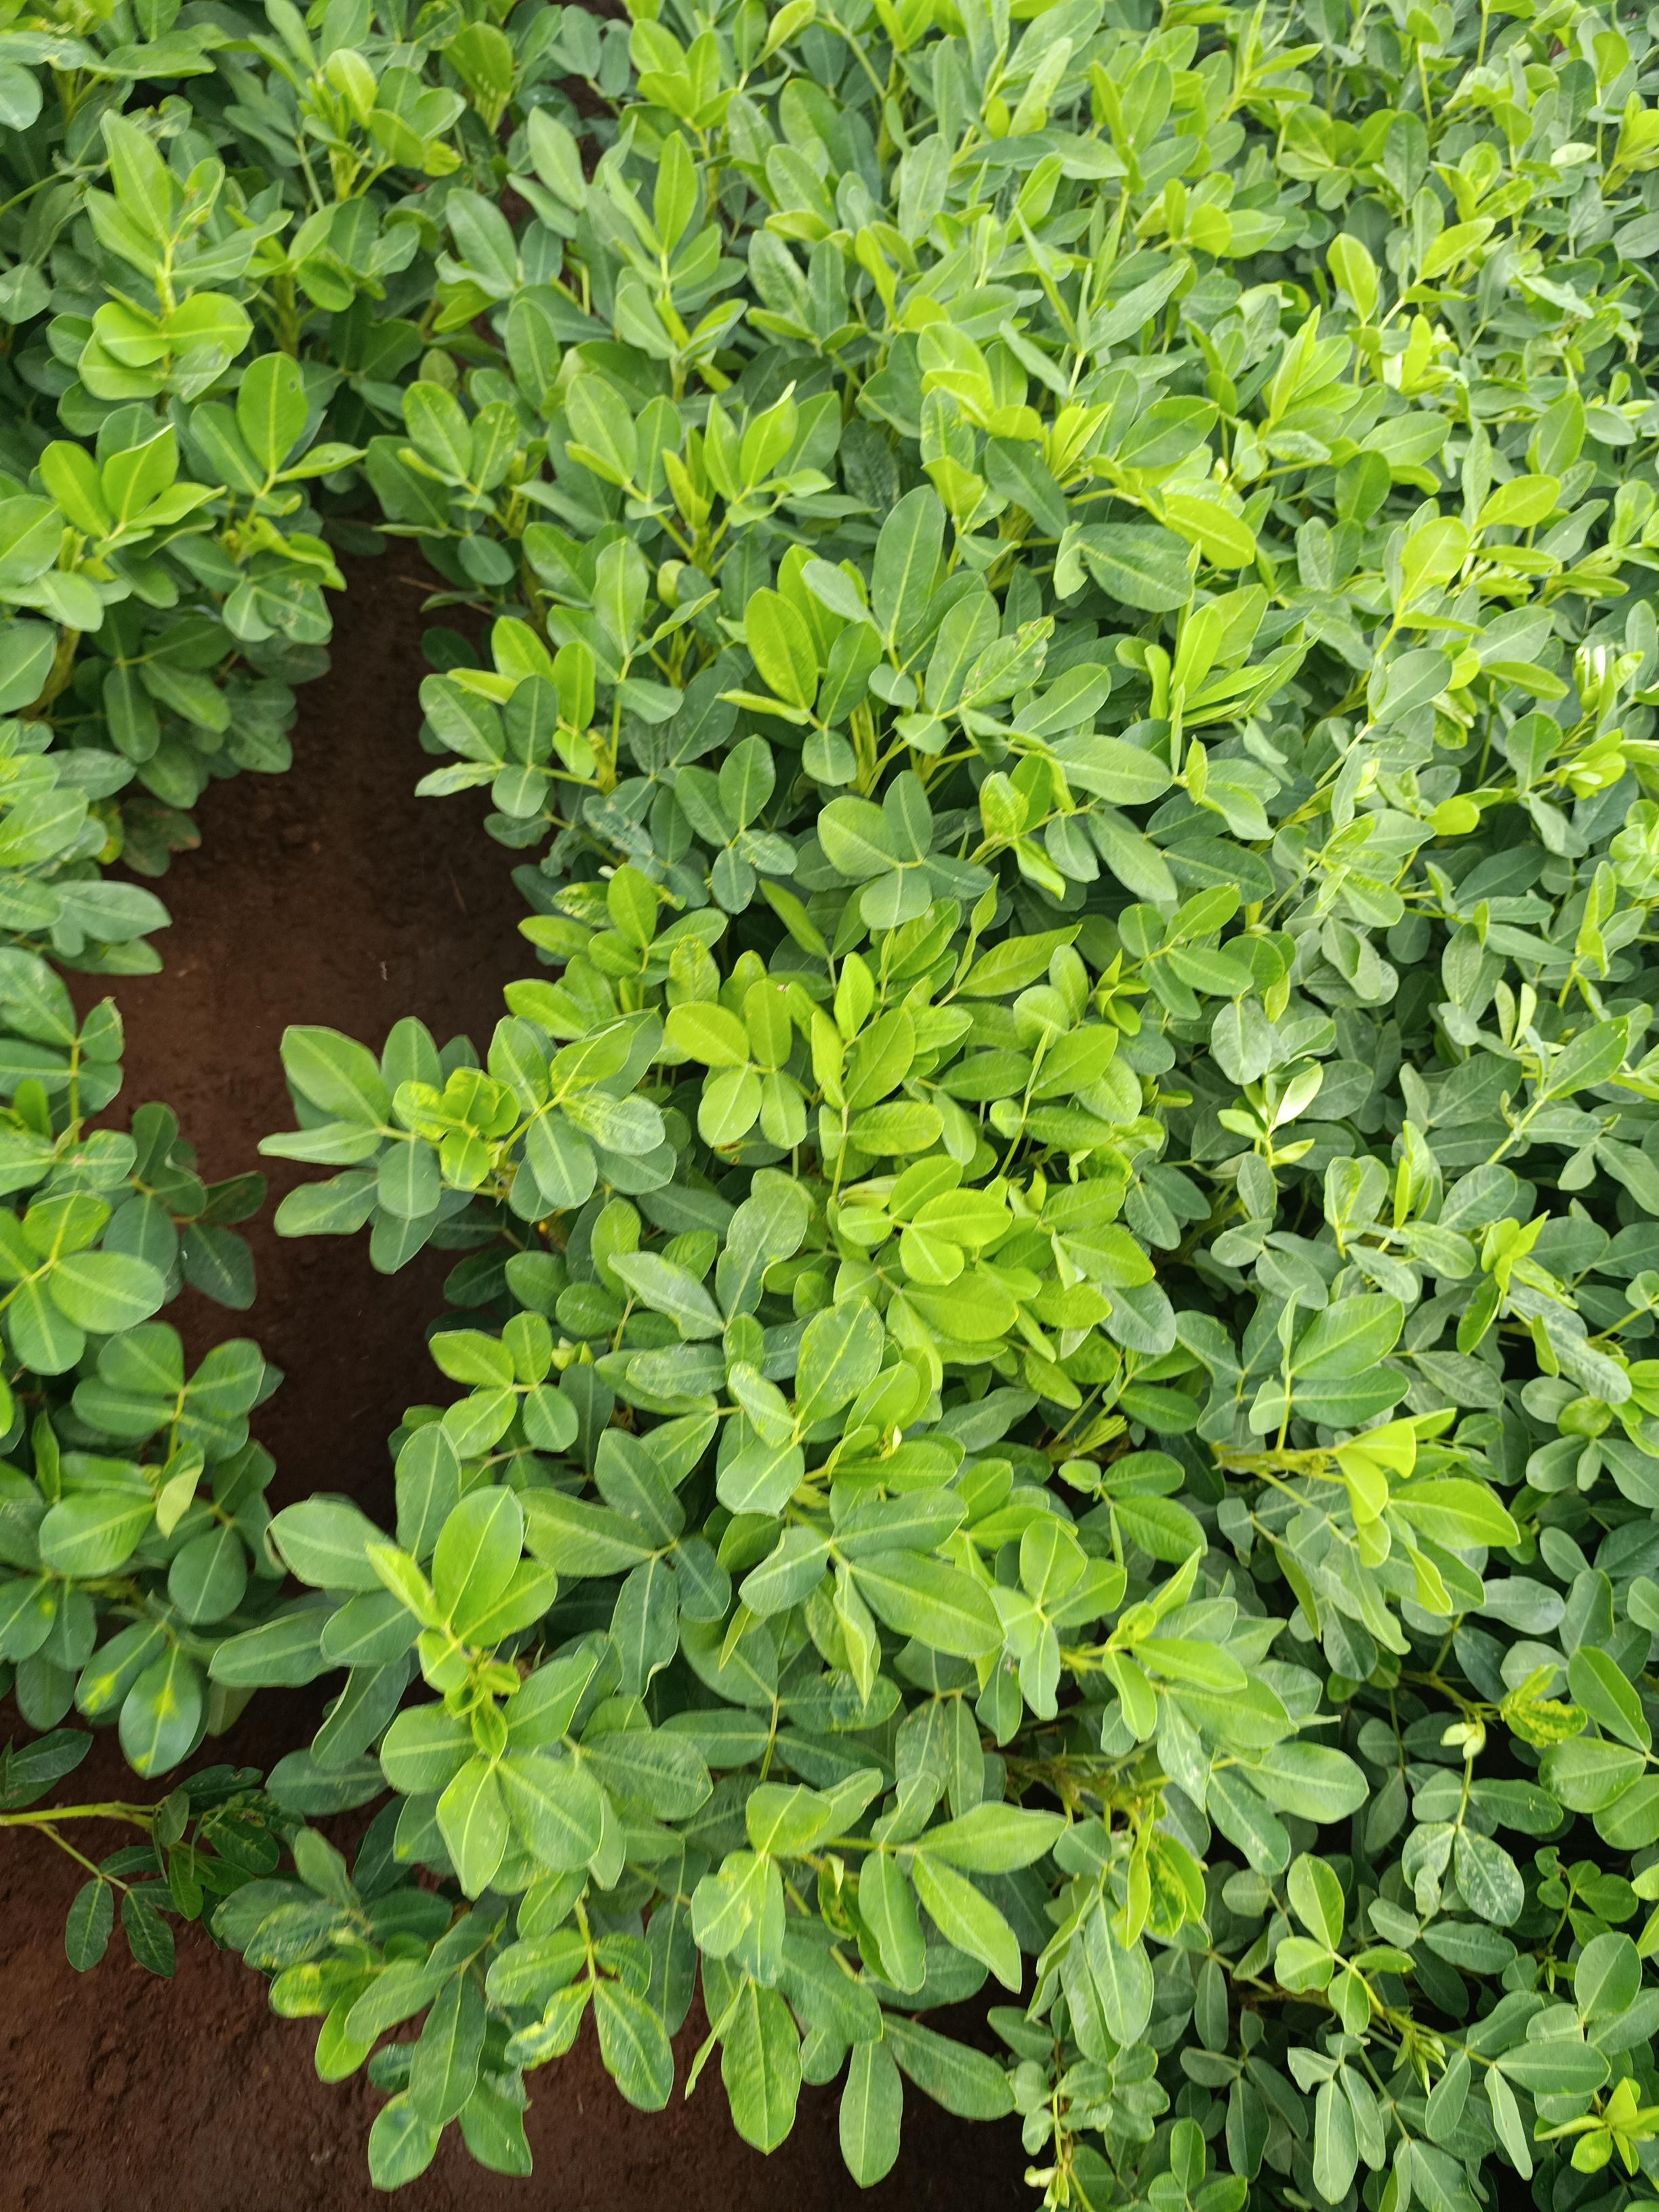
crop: groundnut
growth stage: flowering
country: Kenya
